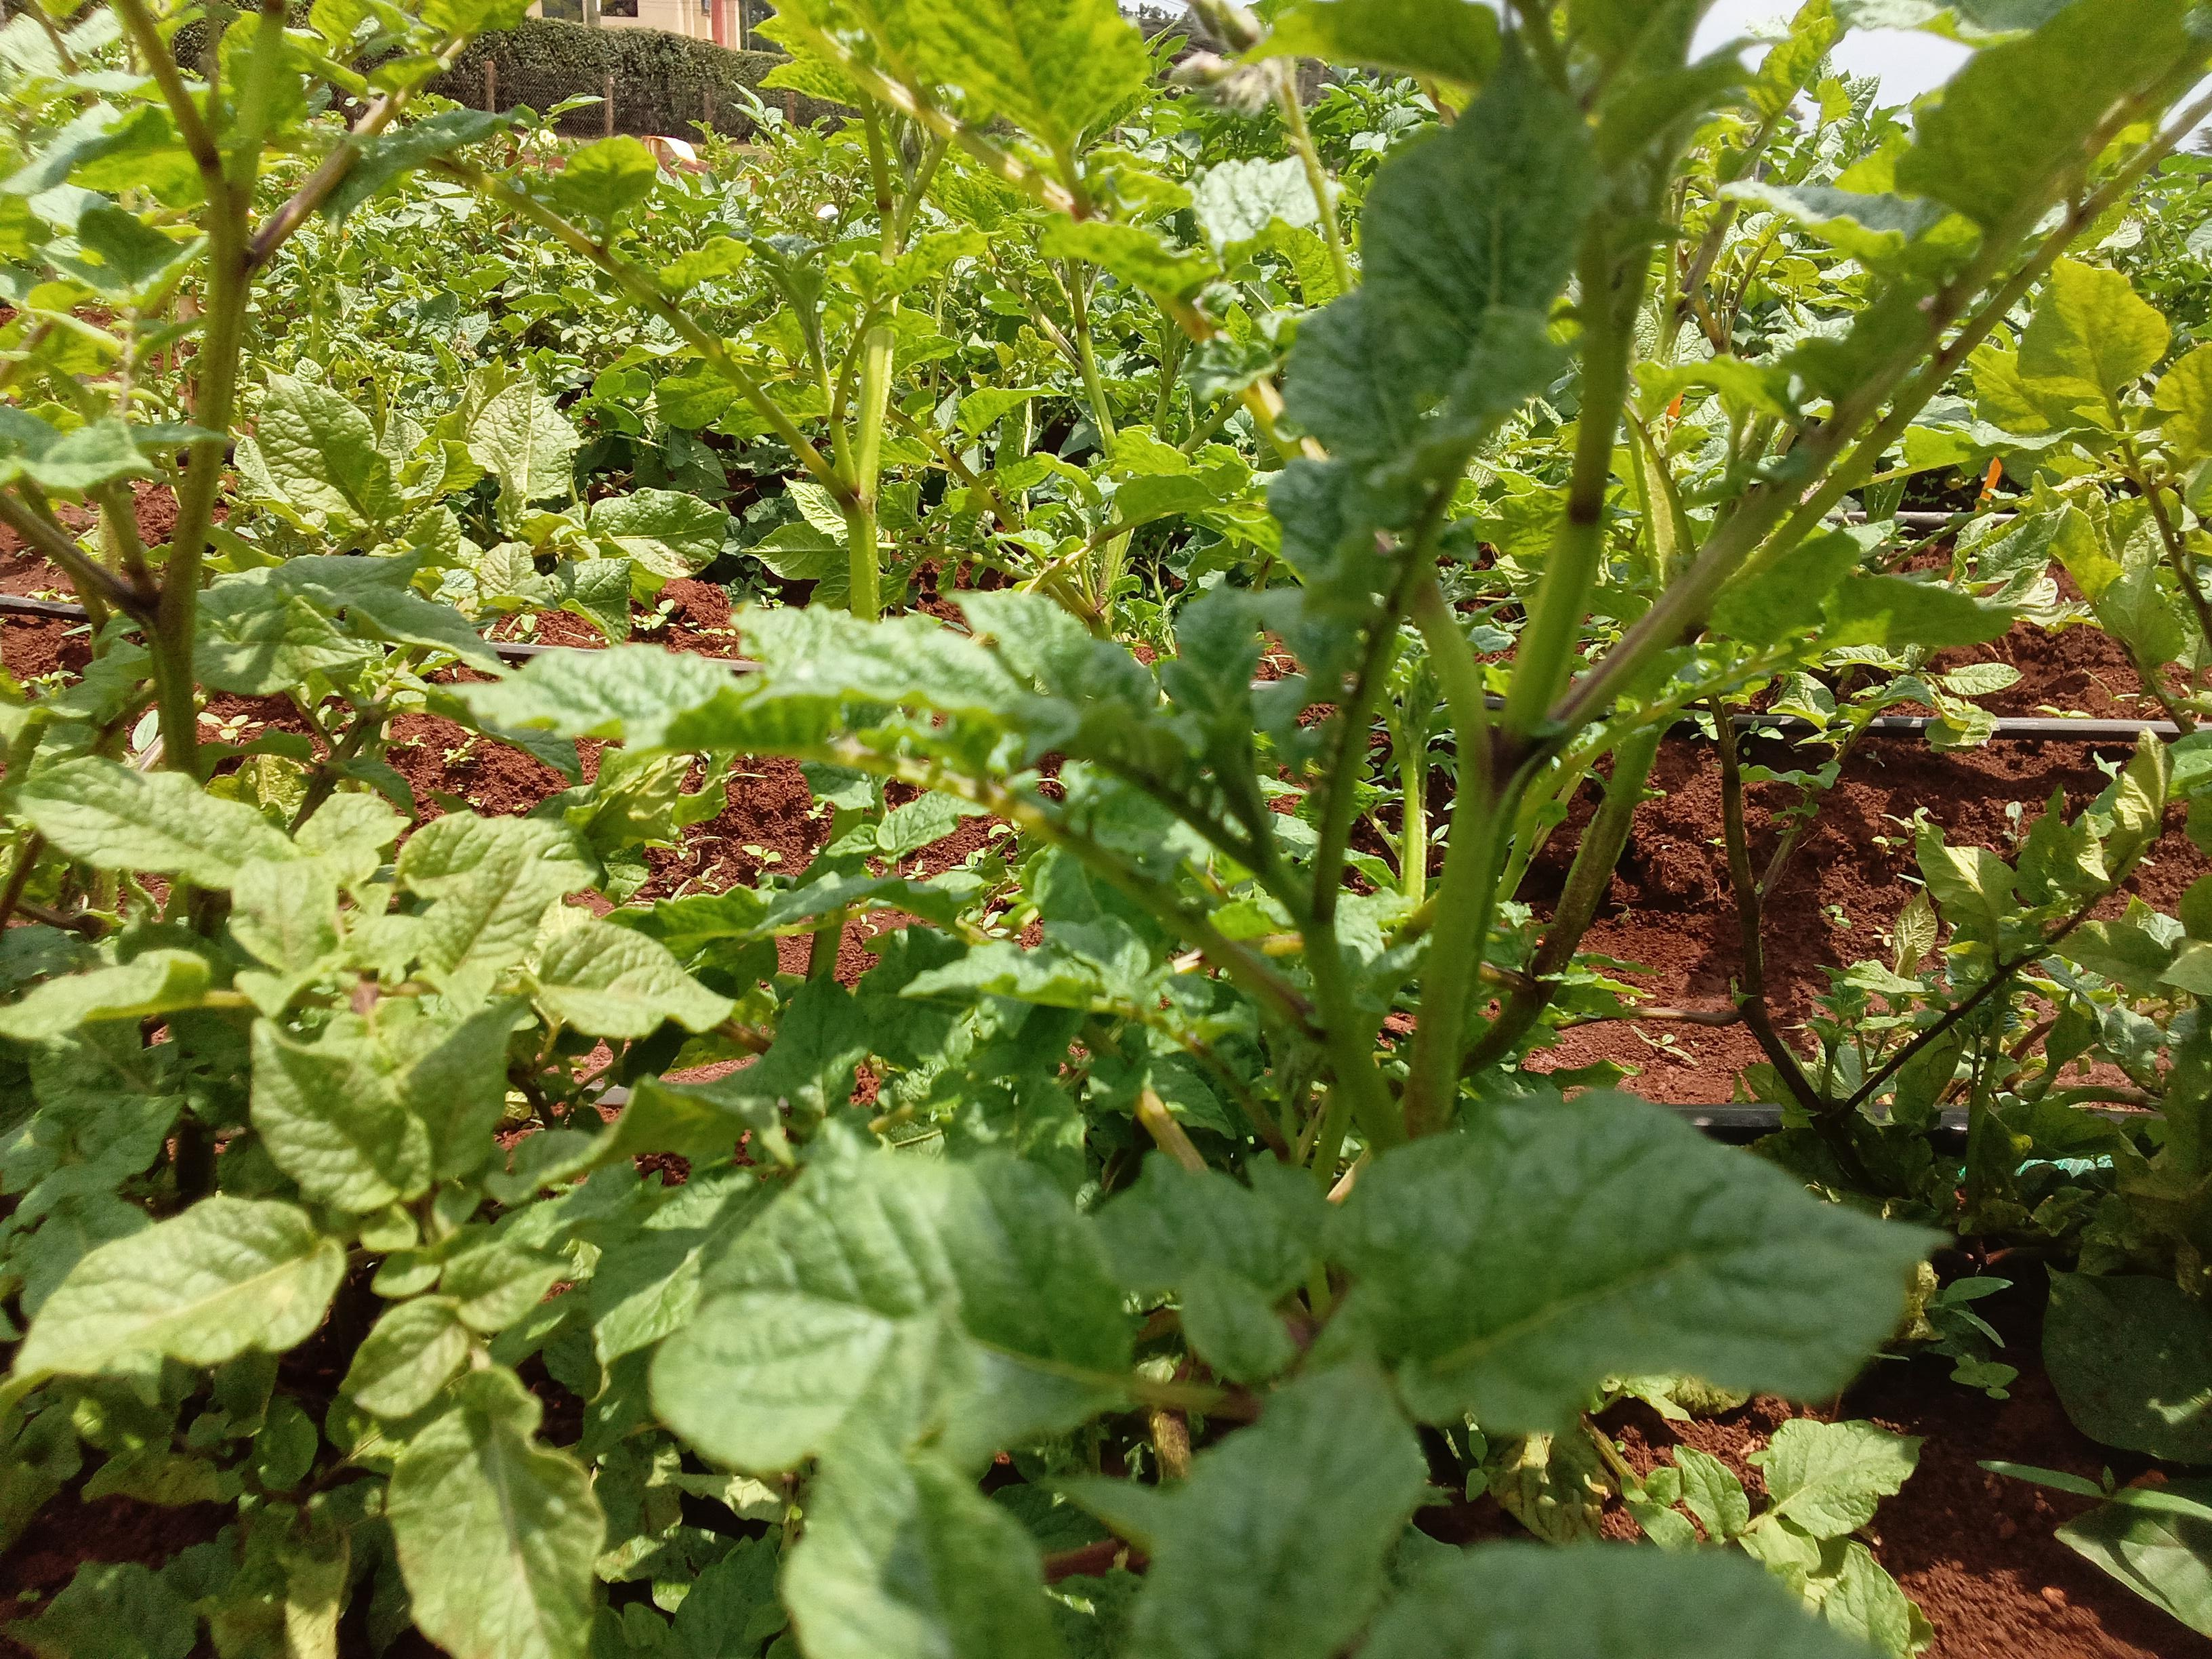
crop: potato
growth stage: vegetative
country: Kenya
